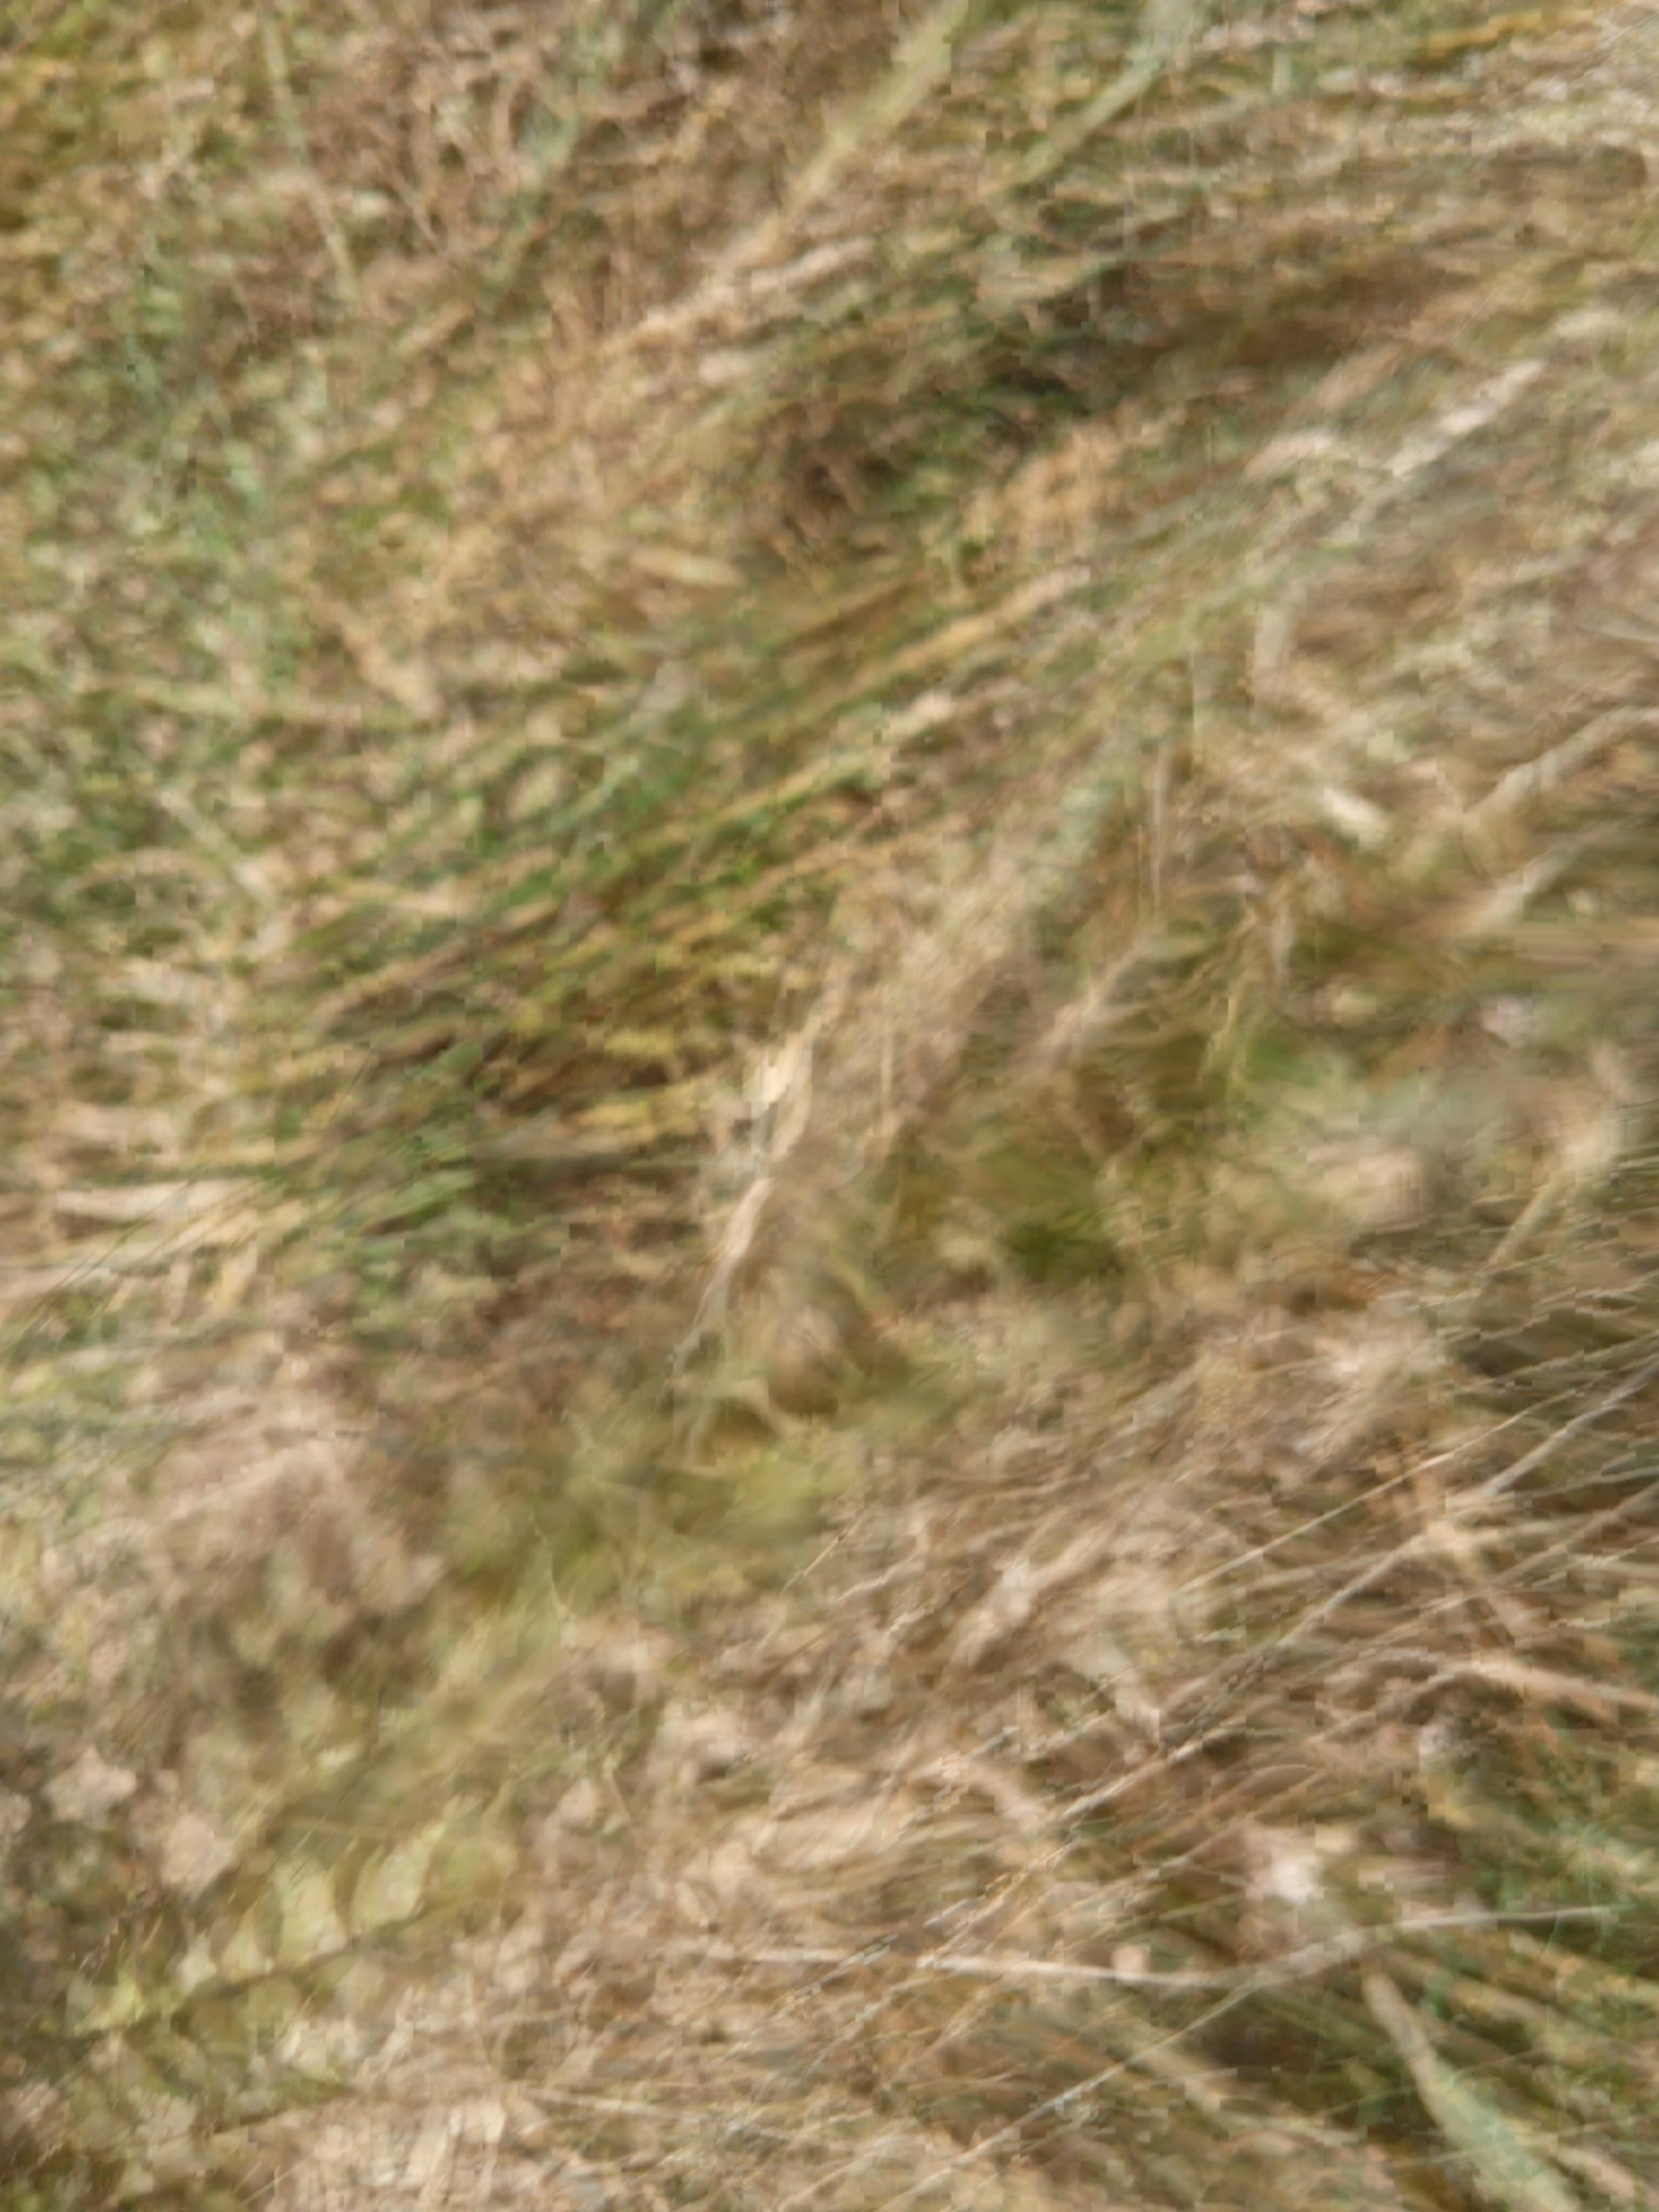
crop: wheat
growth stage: maturity
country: Kenya
